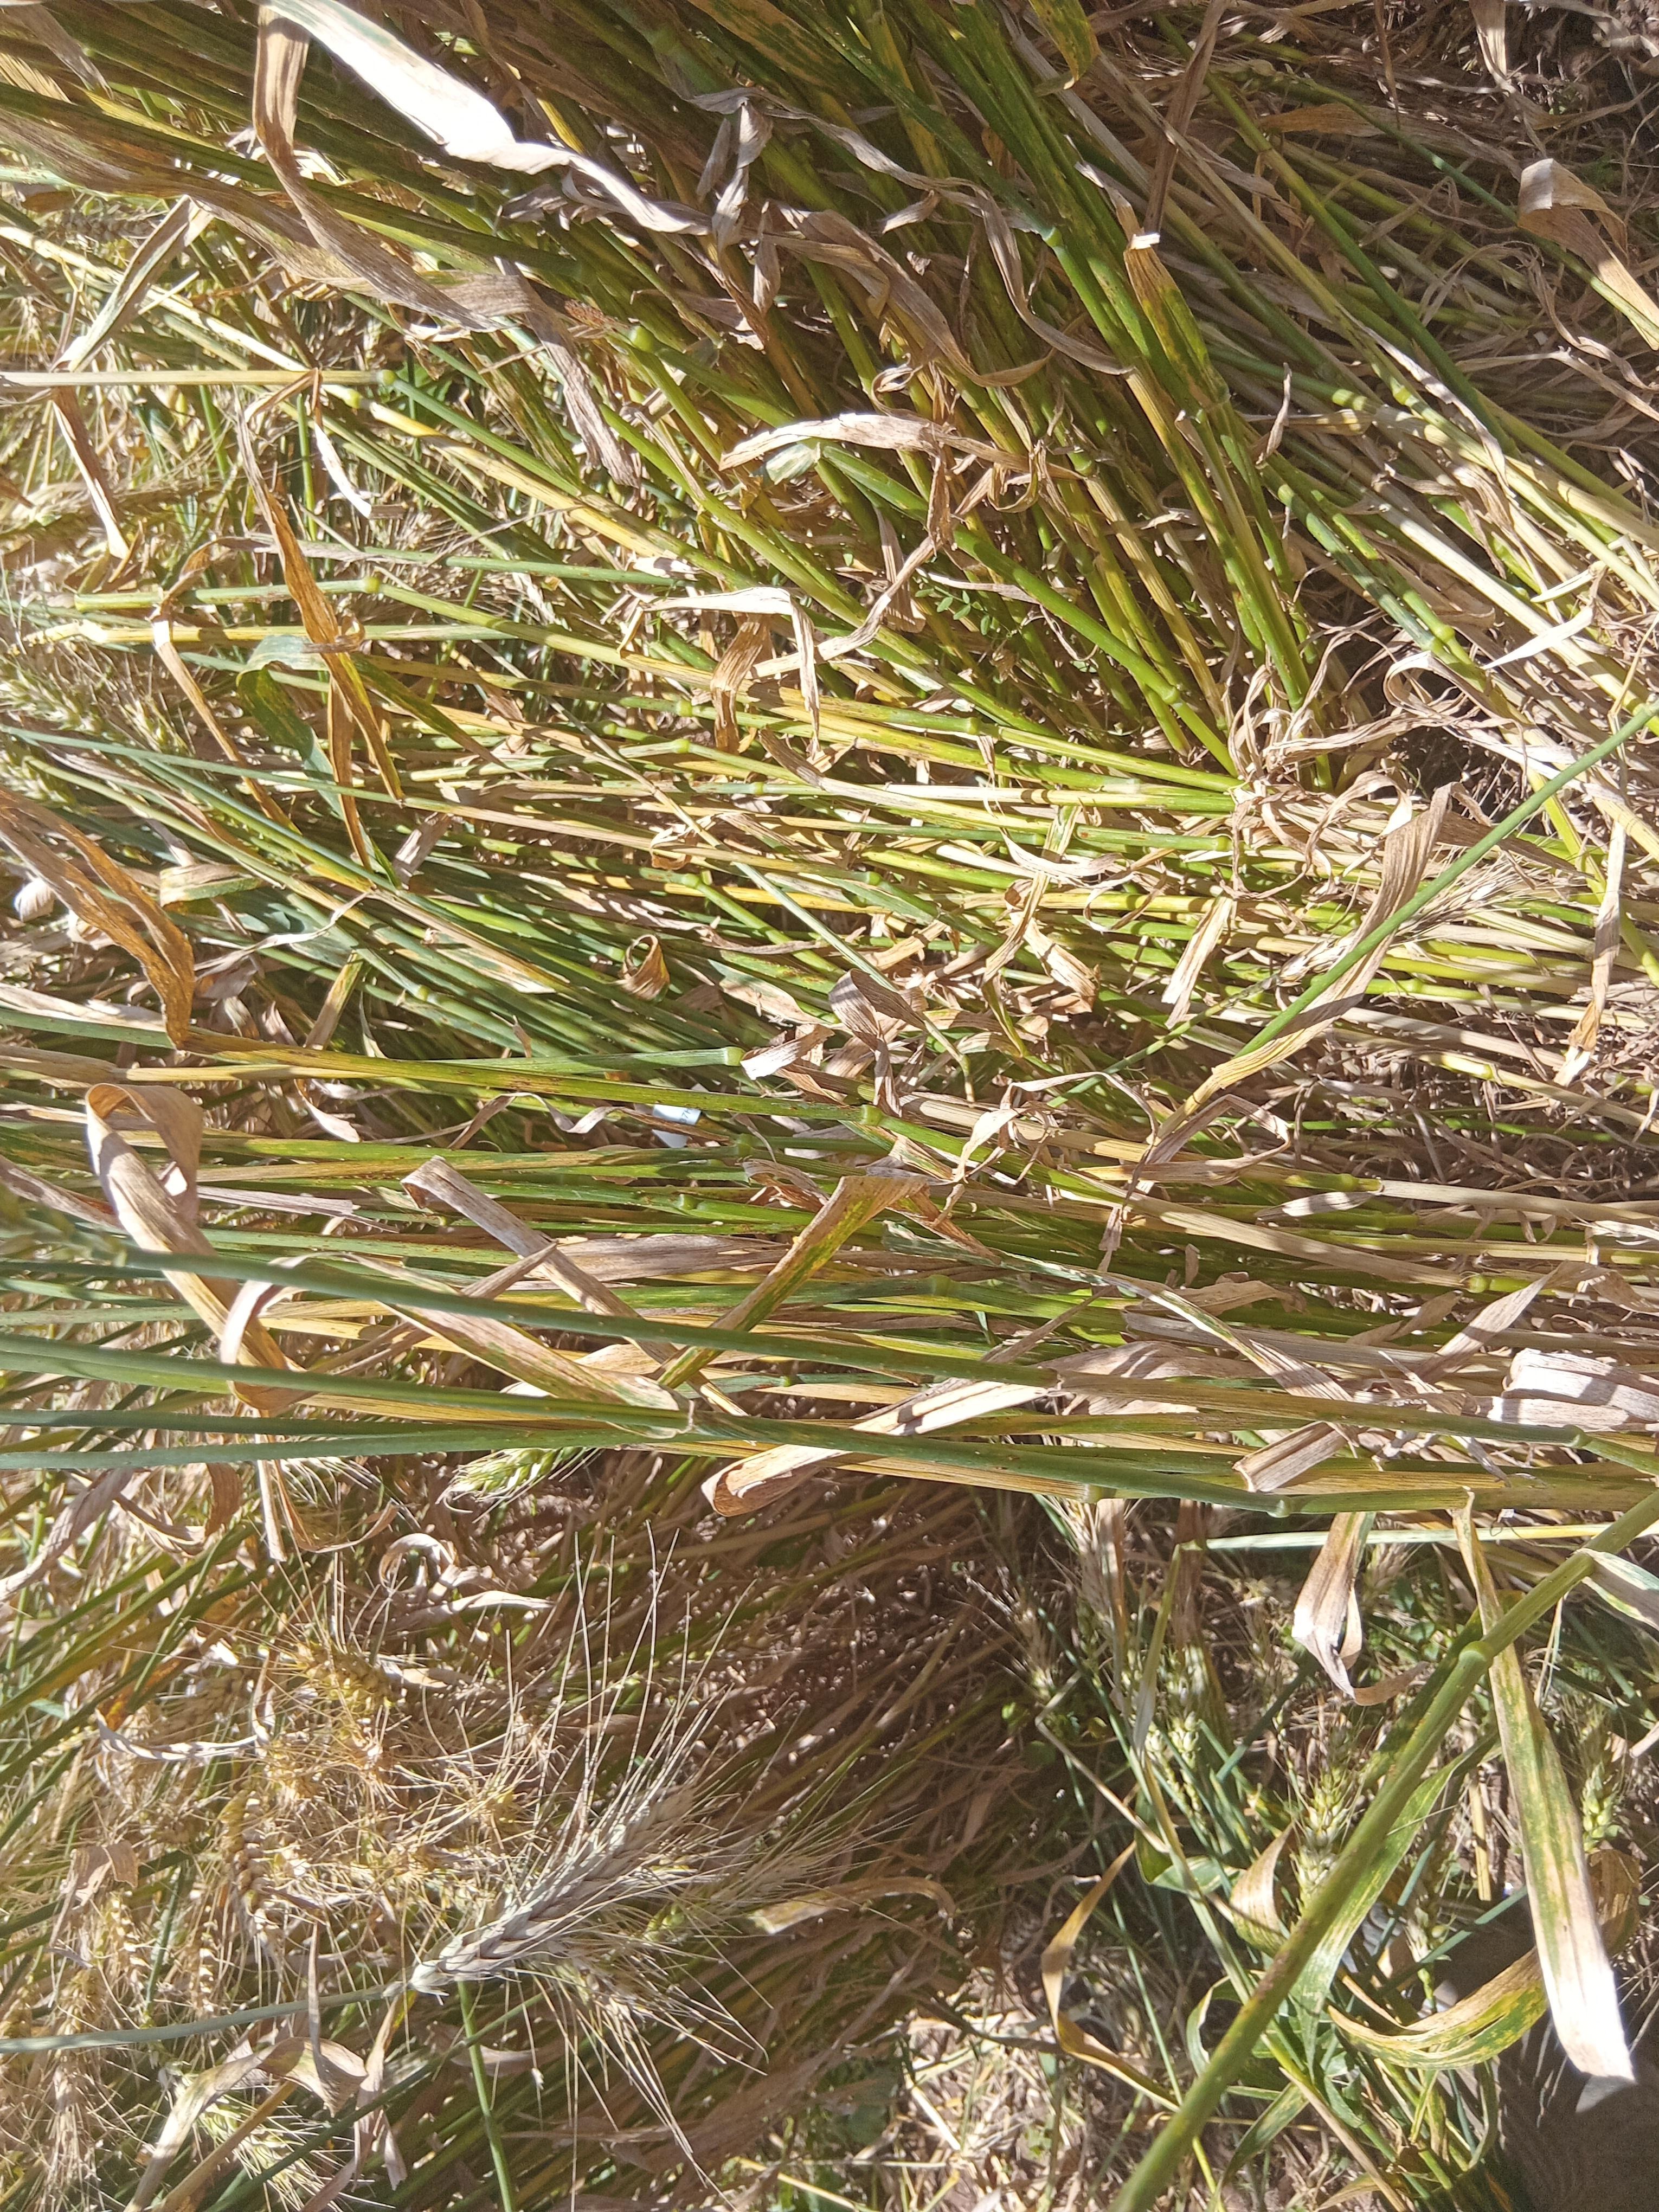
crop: wheat
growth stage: maturity
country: Kenya
